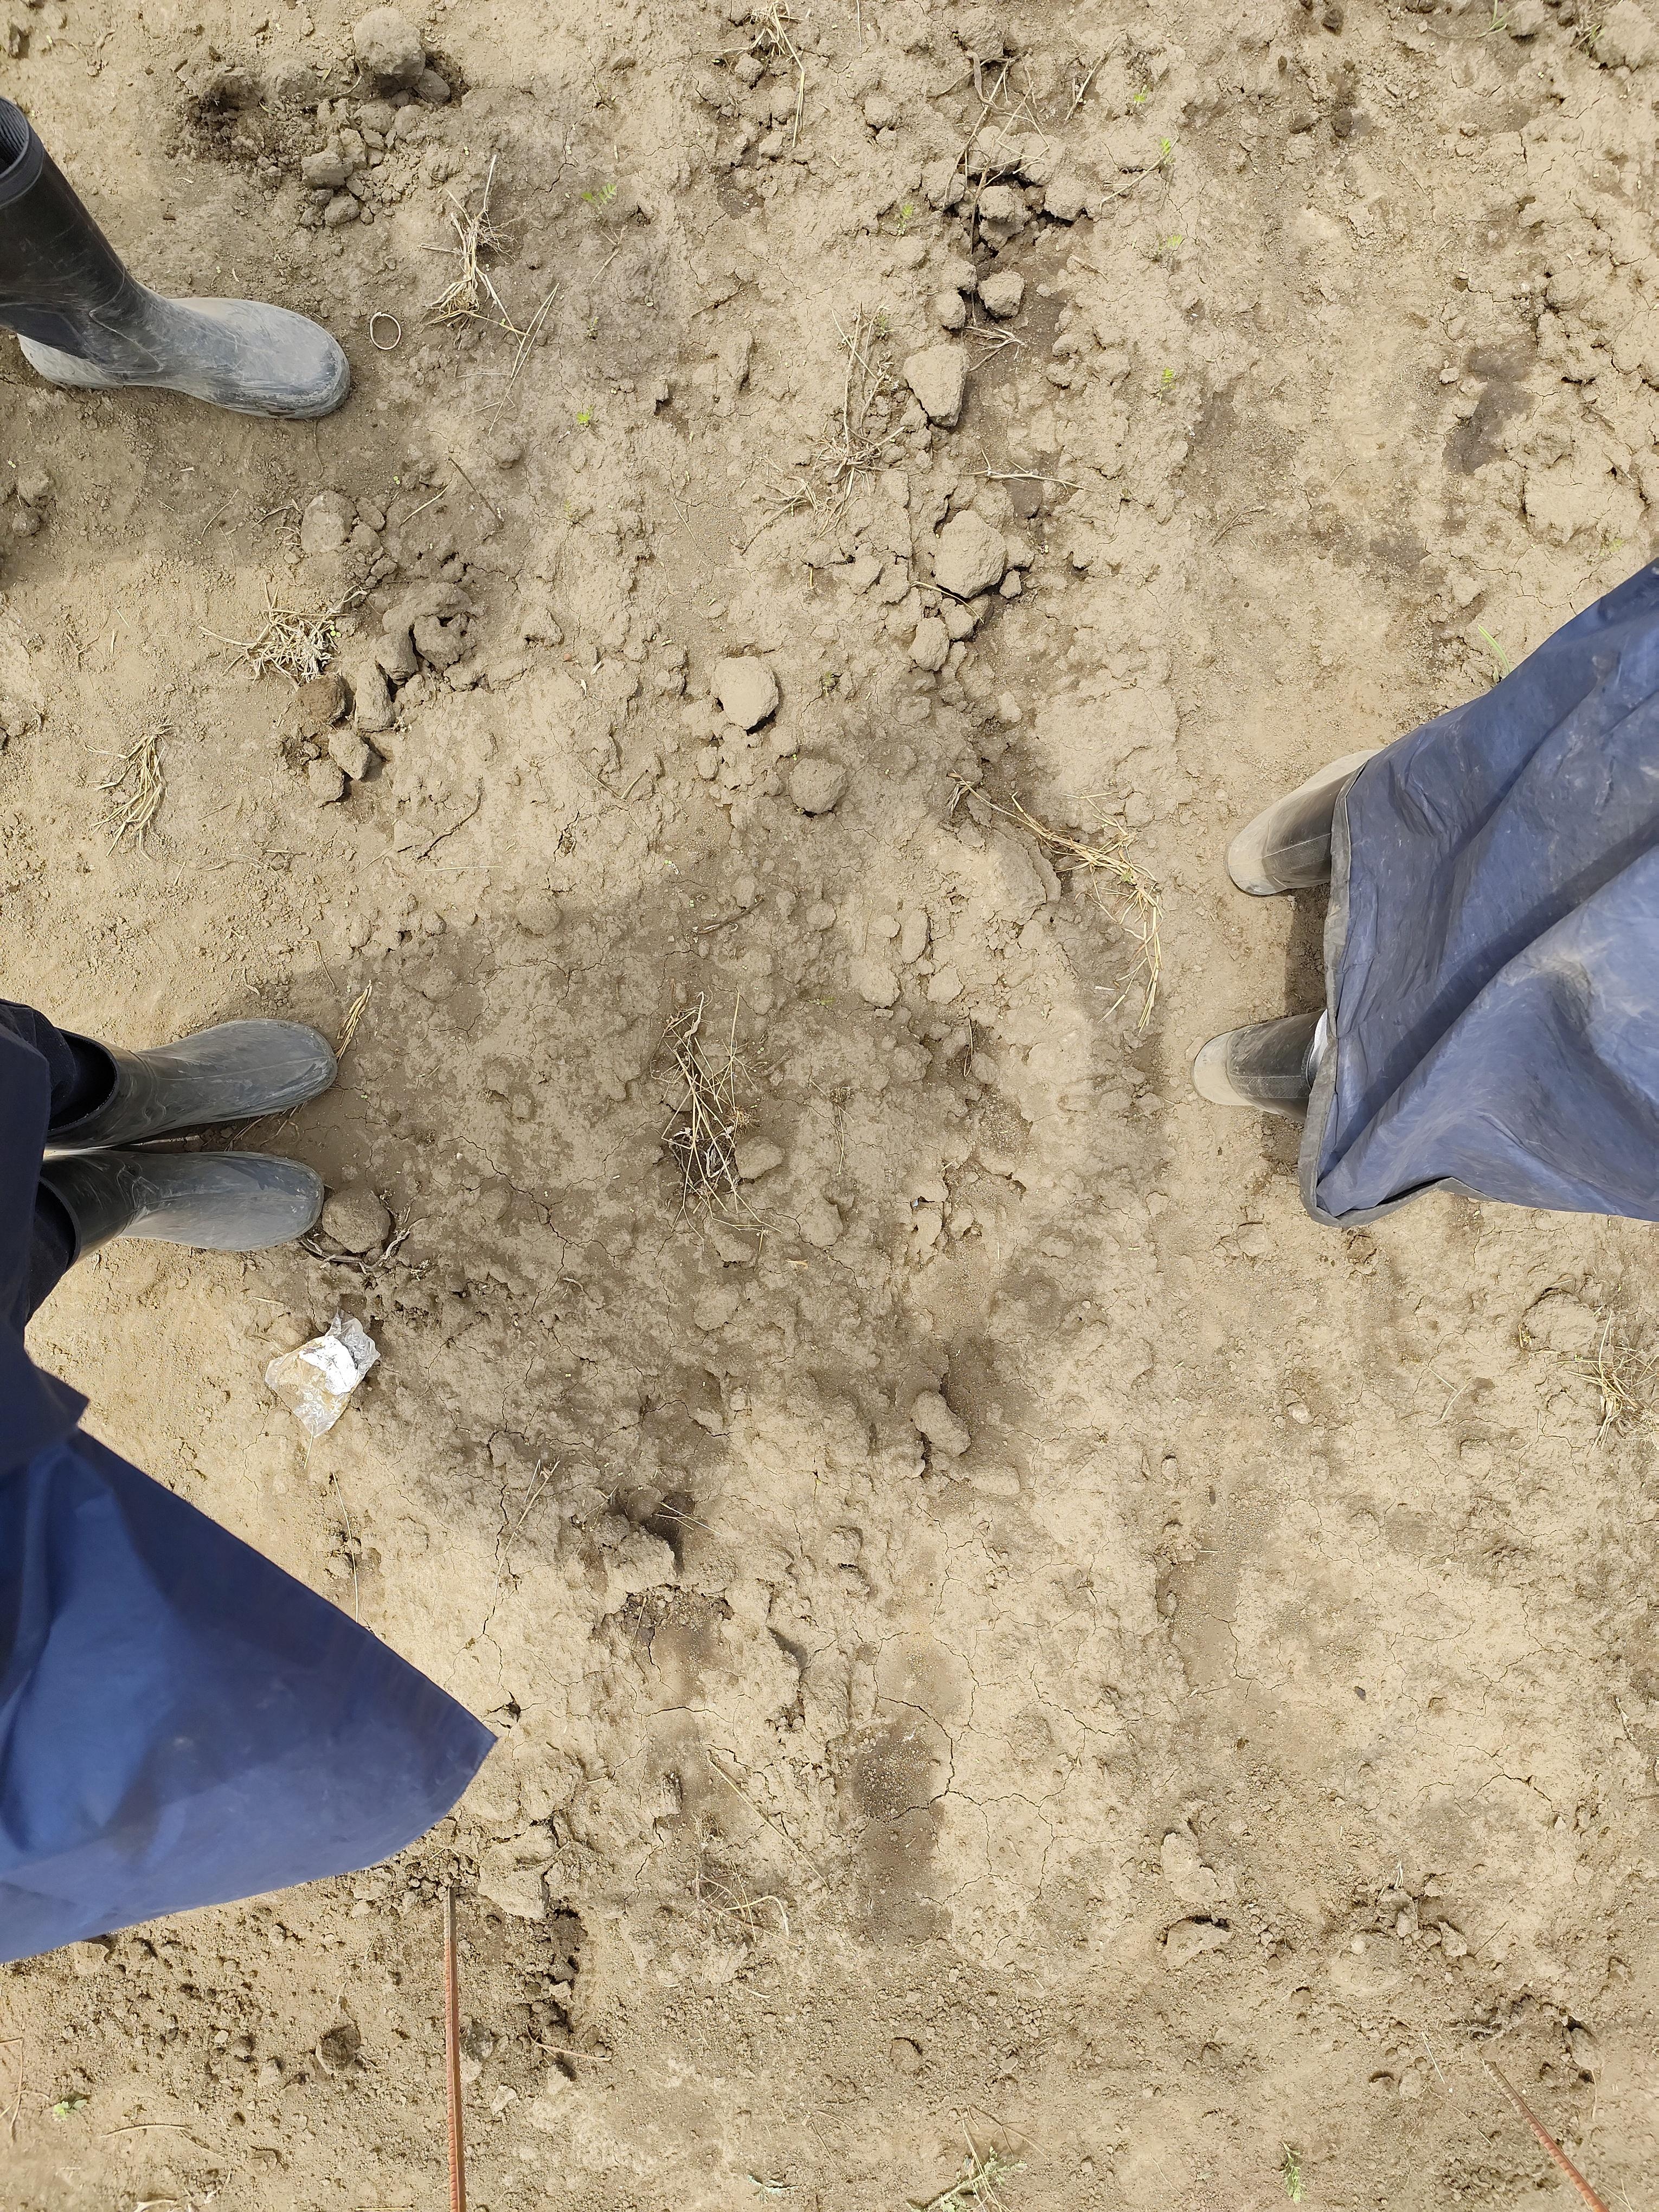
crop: chickpea
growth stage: emergence
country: Tanzania
